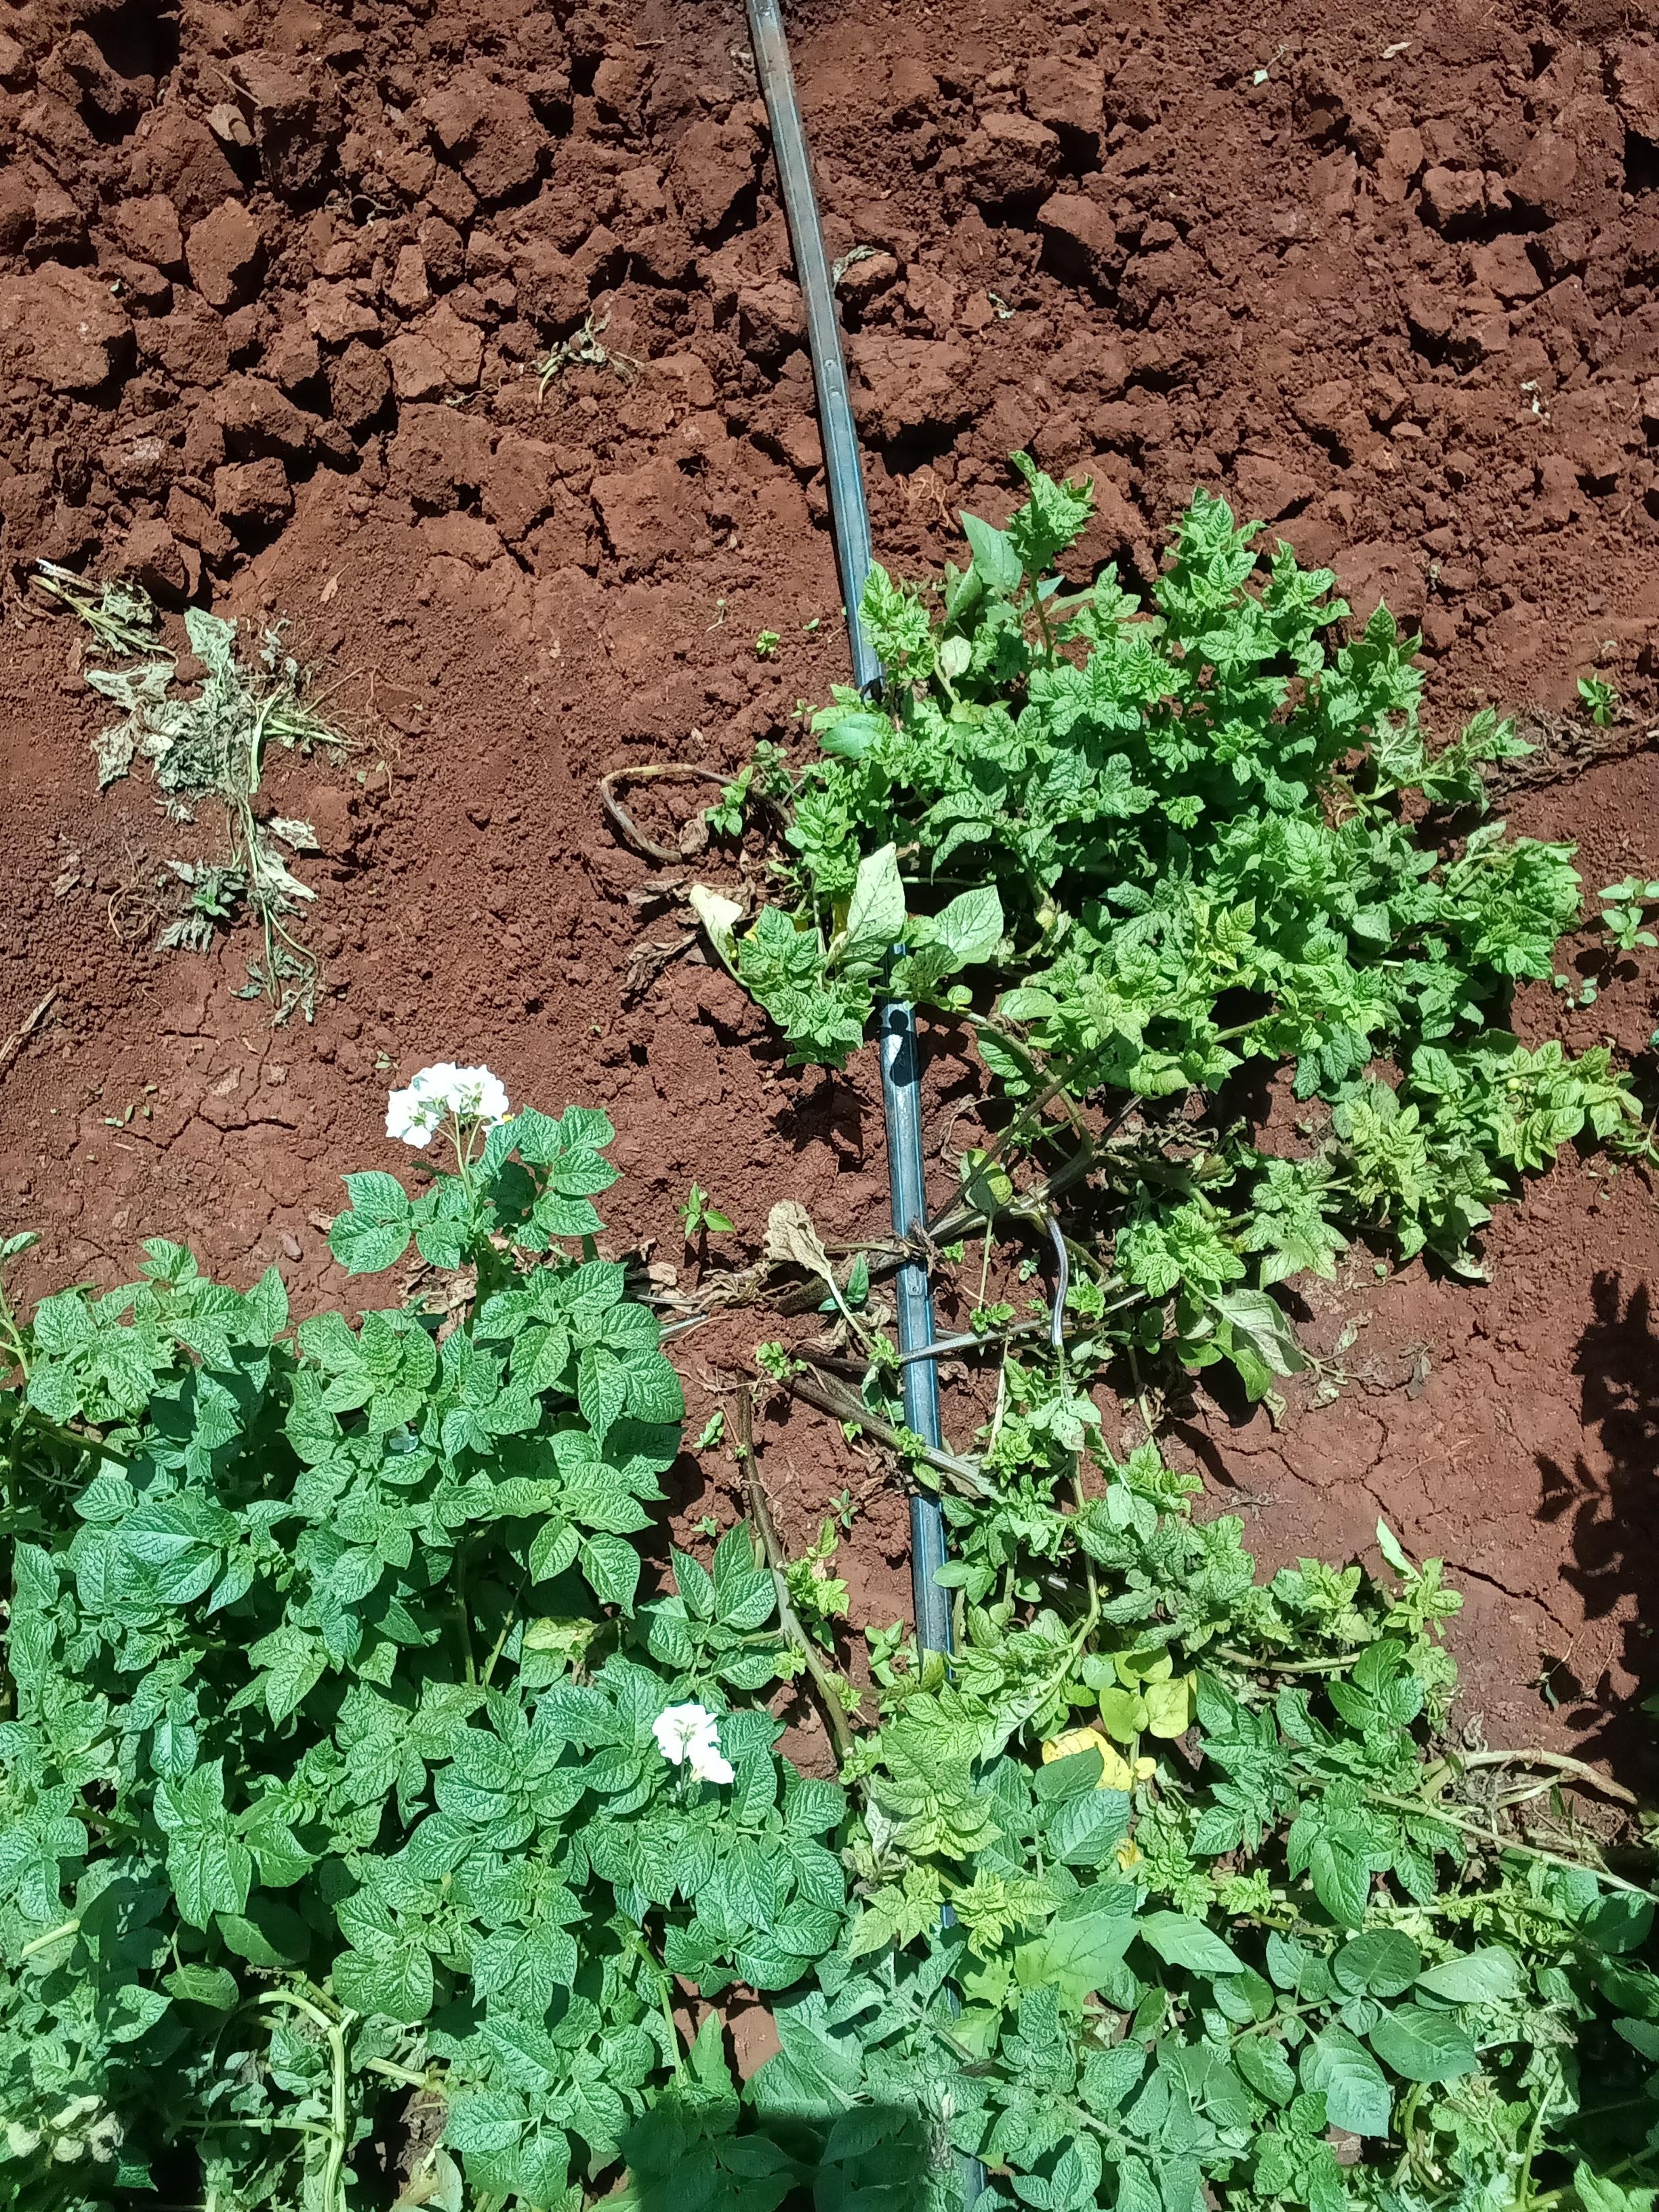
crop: potato
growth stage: vegetative
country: Kenya
